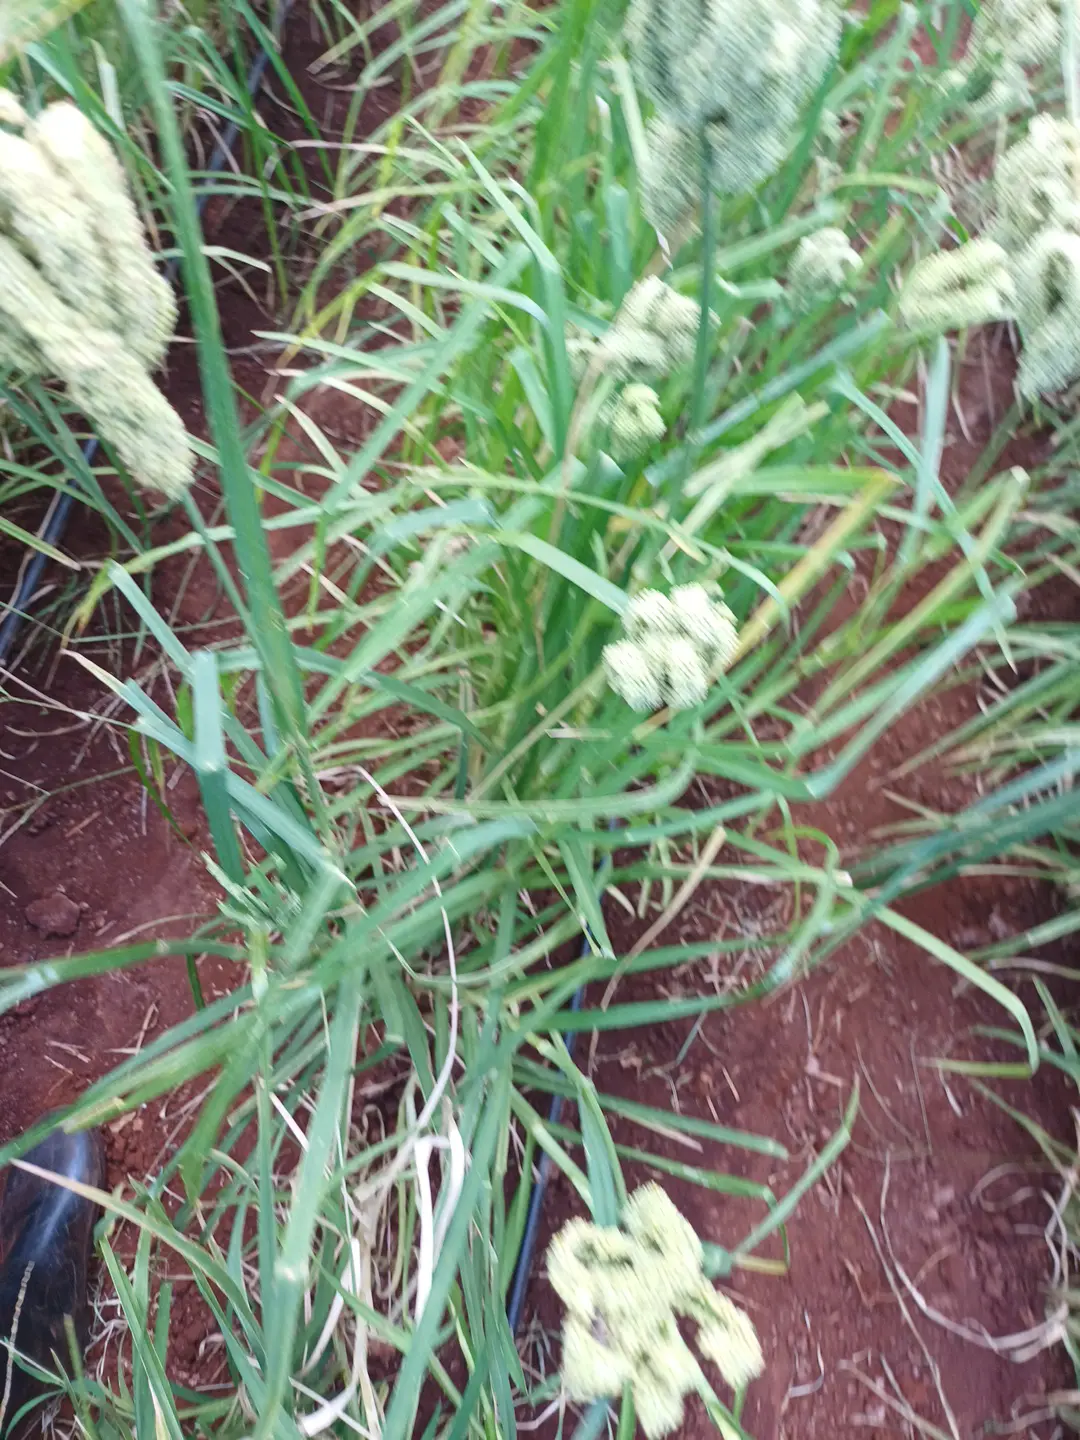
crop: finger millet
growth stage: filling grain
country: Kenya
